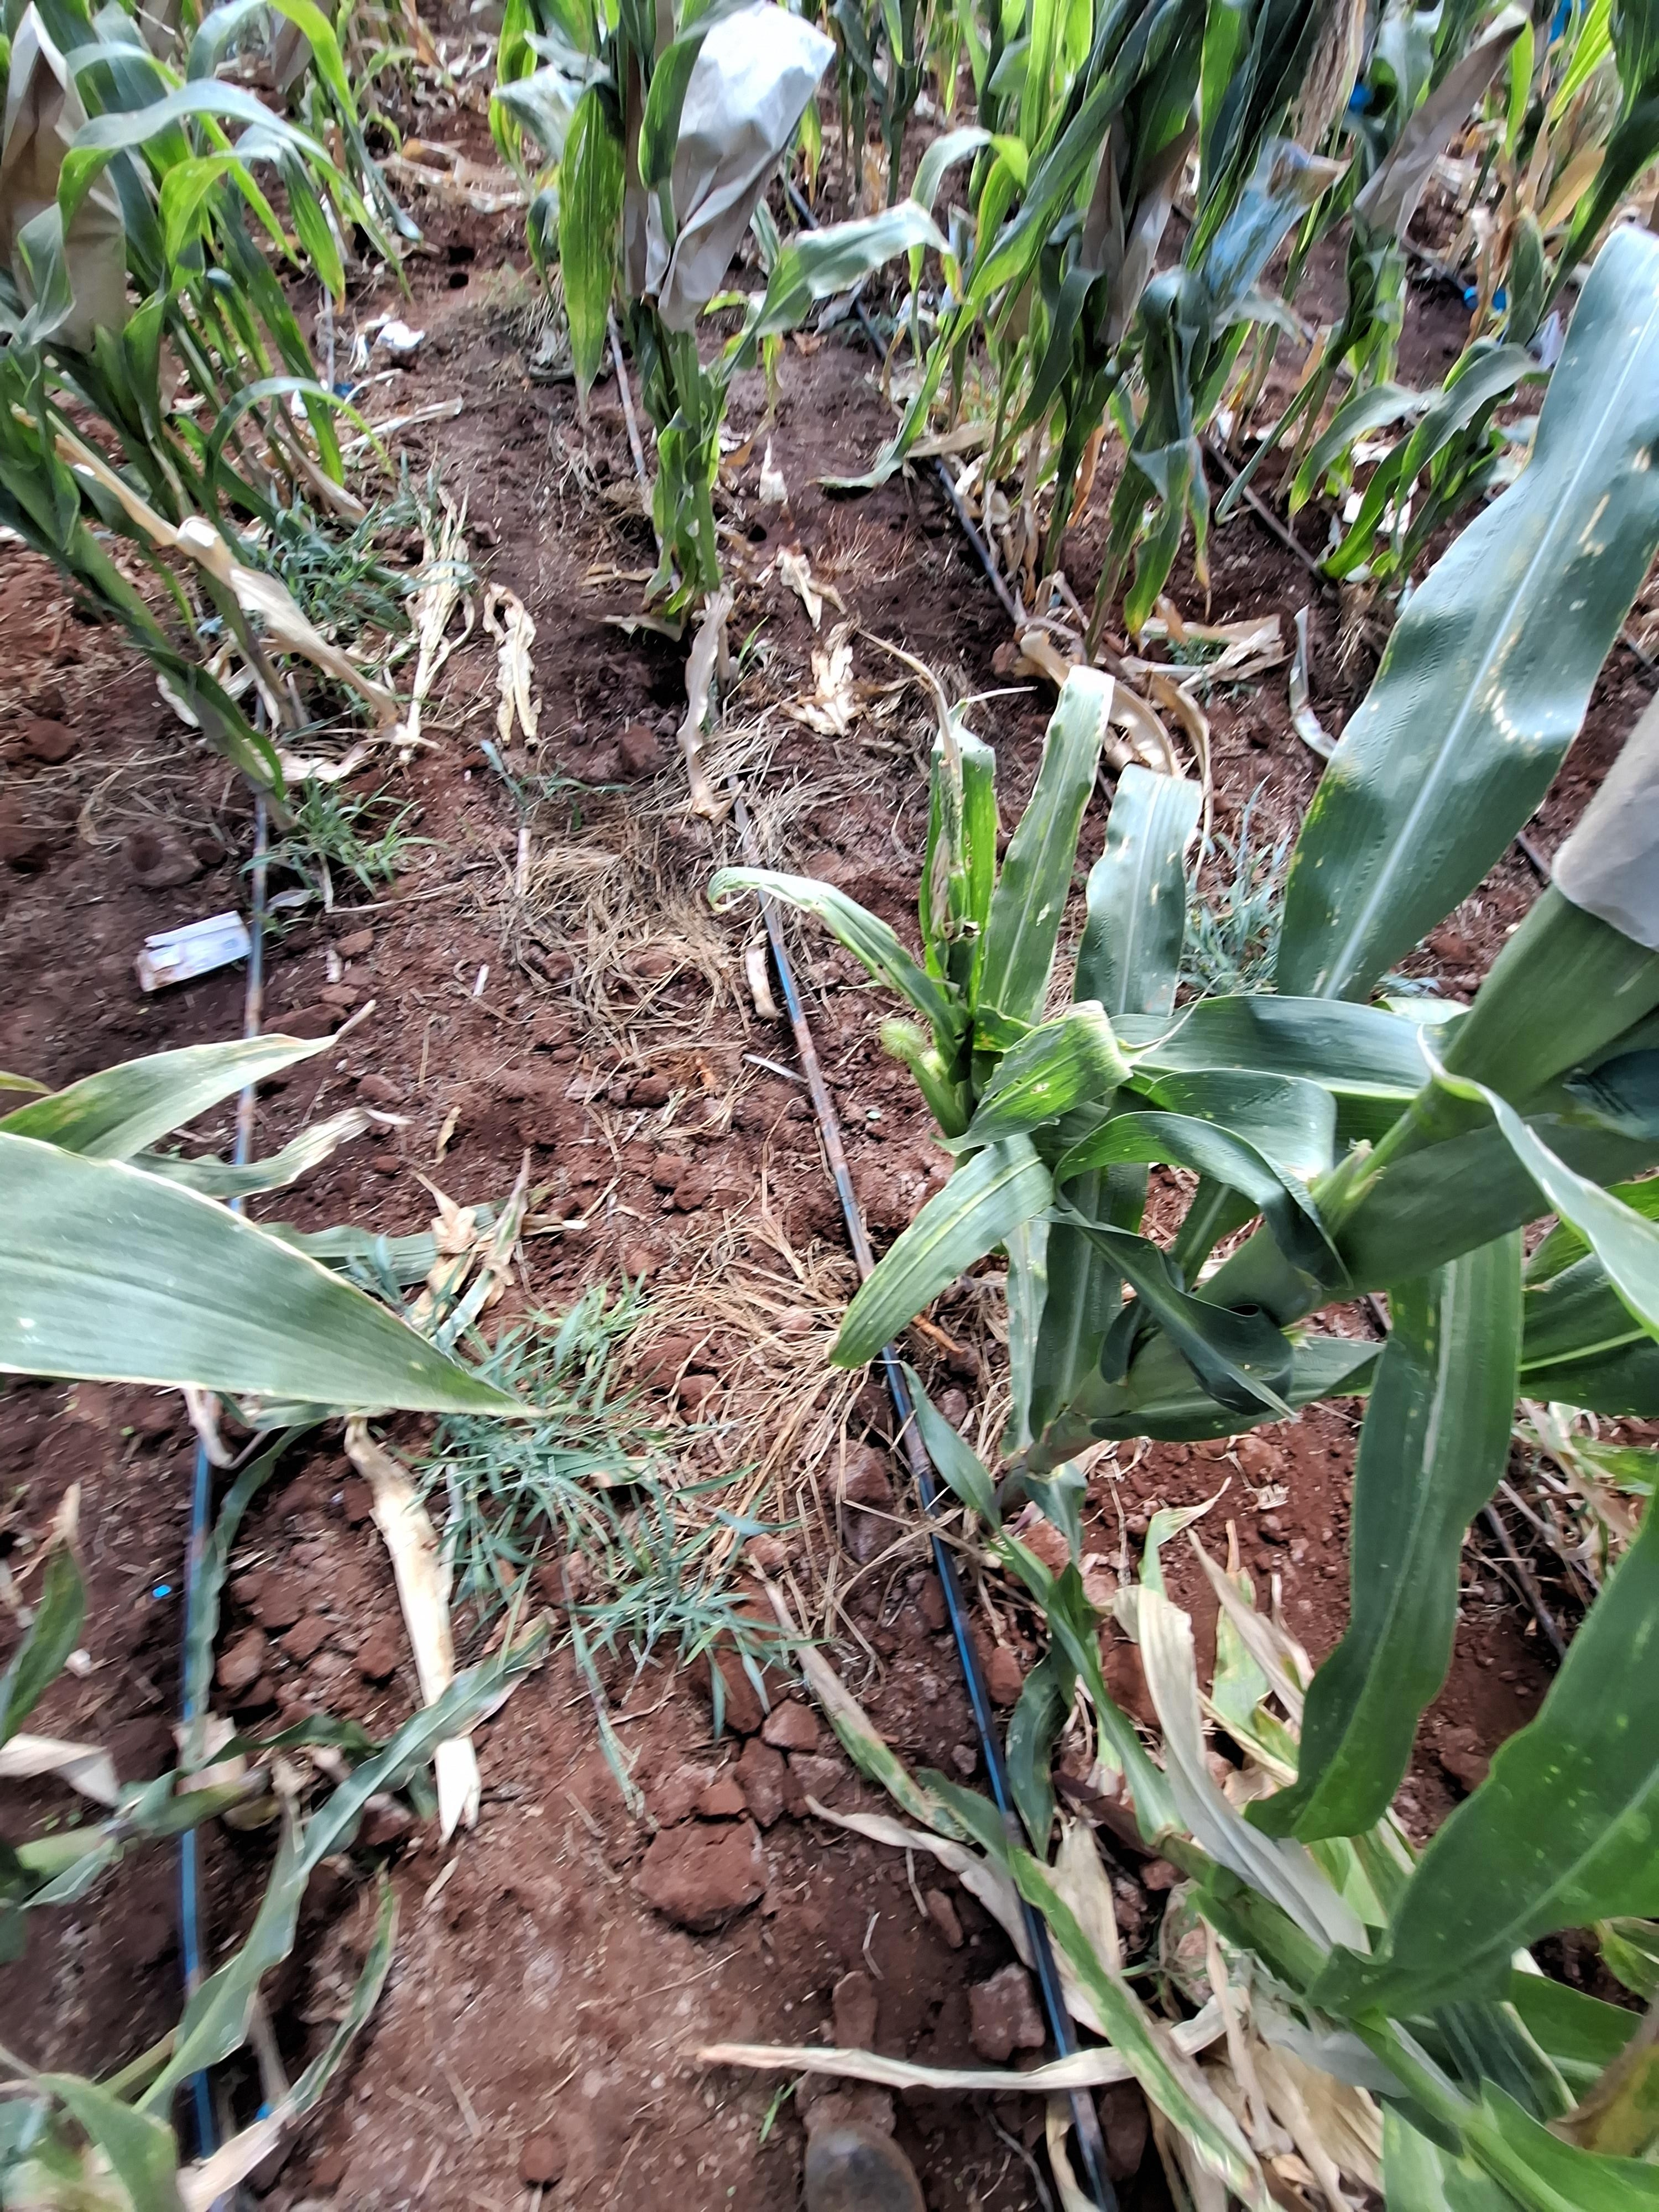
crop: maize
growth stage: flowering
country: Kenya
